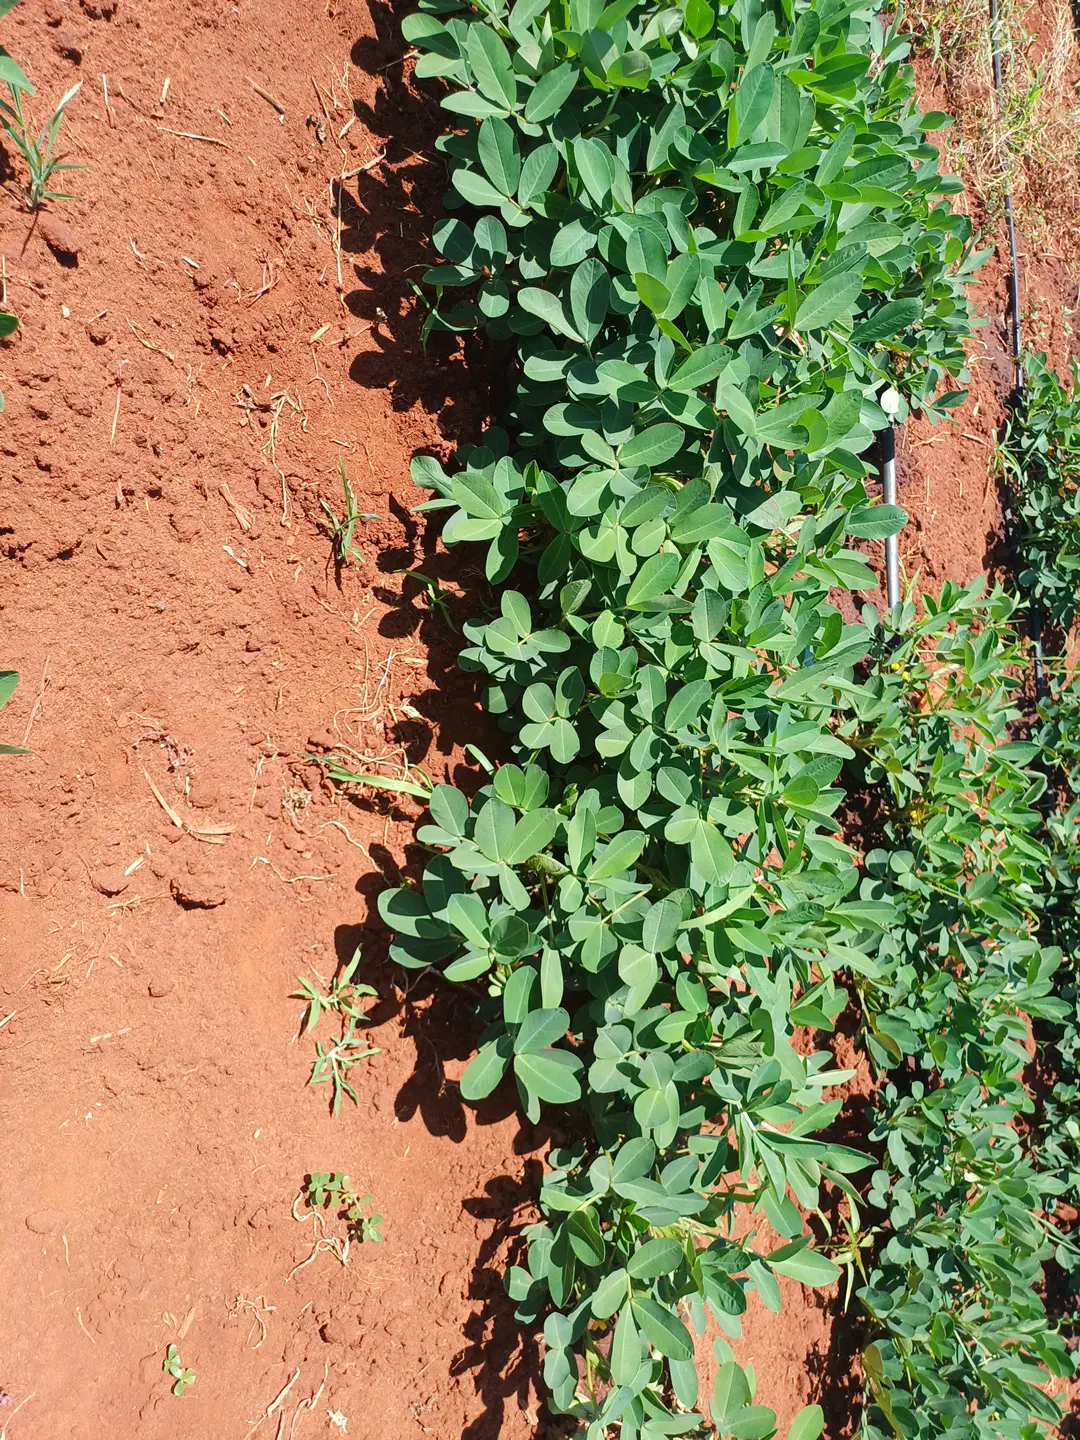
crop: groundnut
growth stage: flowering
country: Kenya
